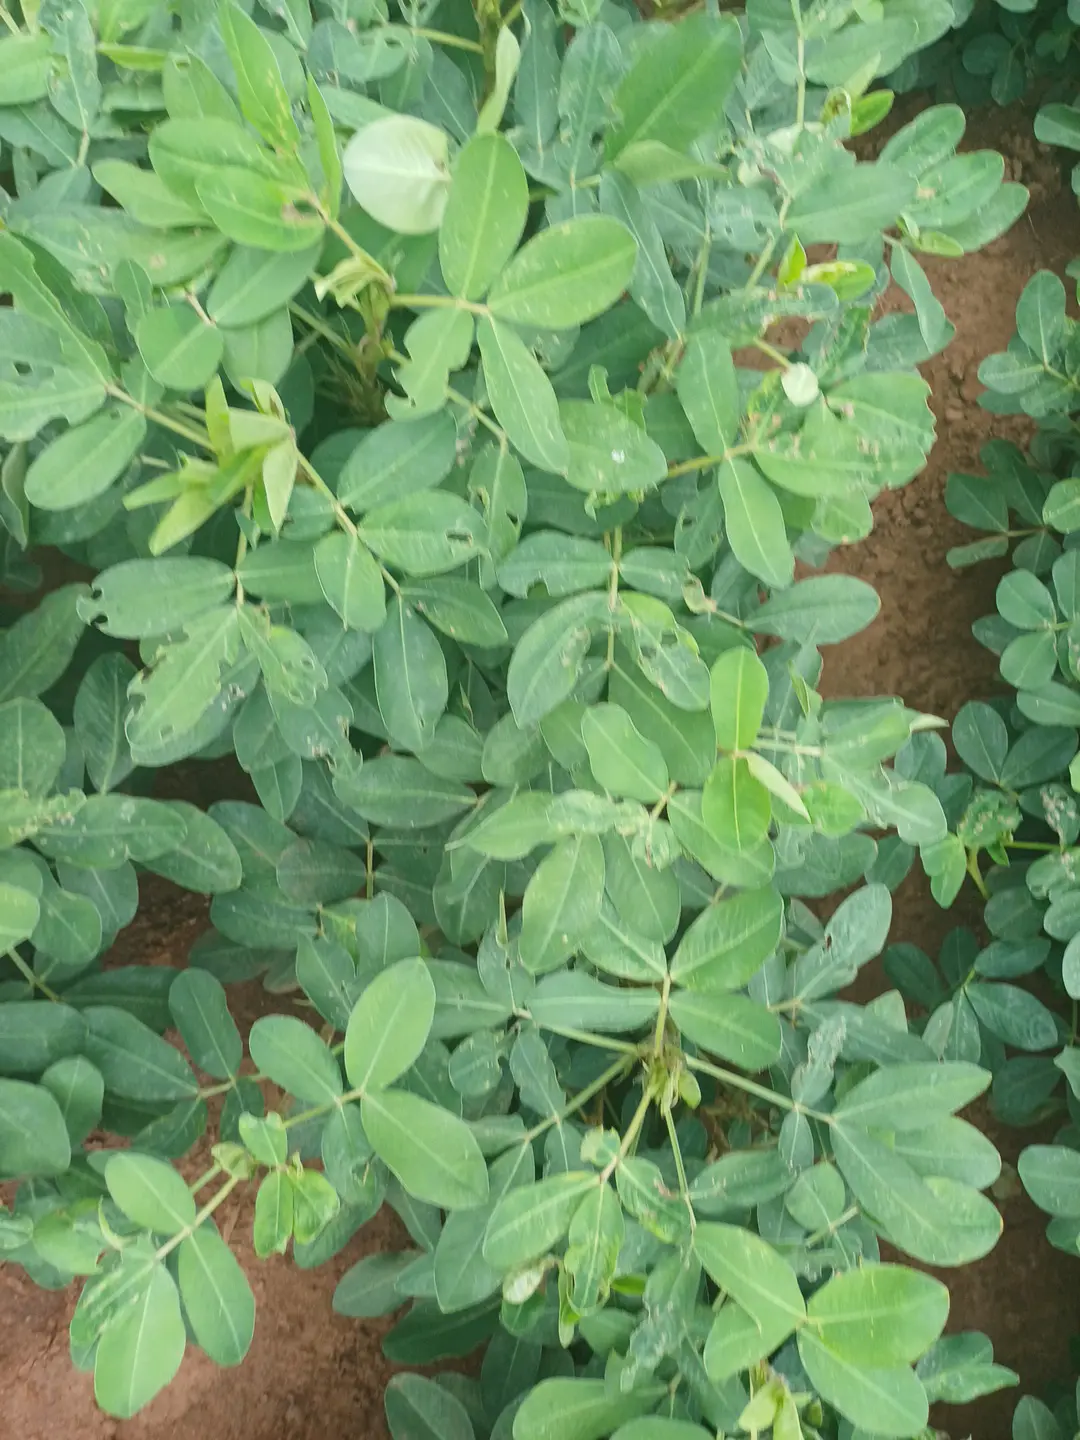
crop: groundnut
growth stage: pegging
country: Kenya
